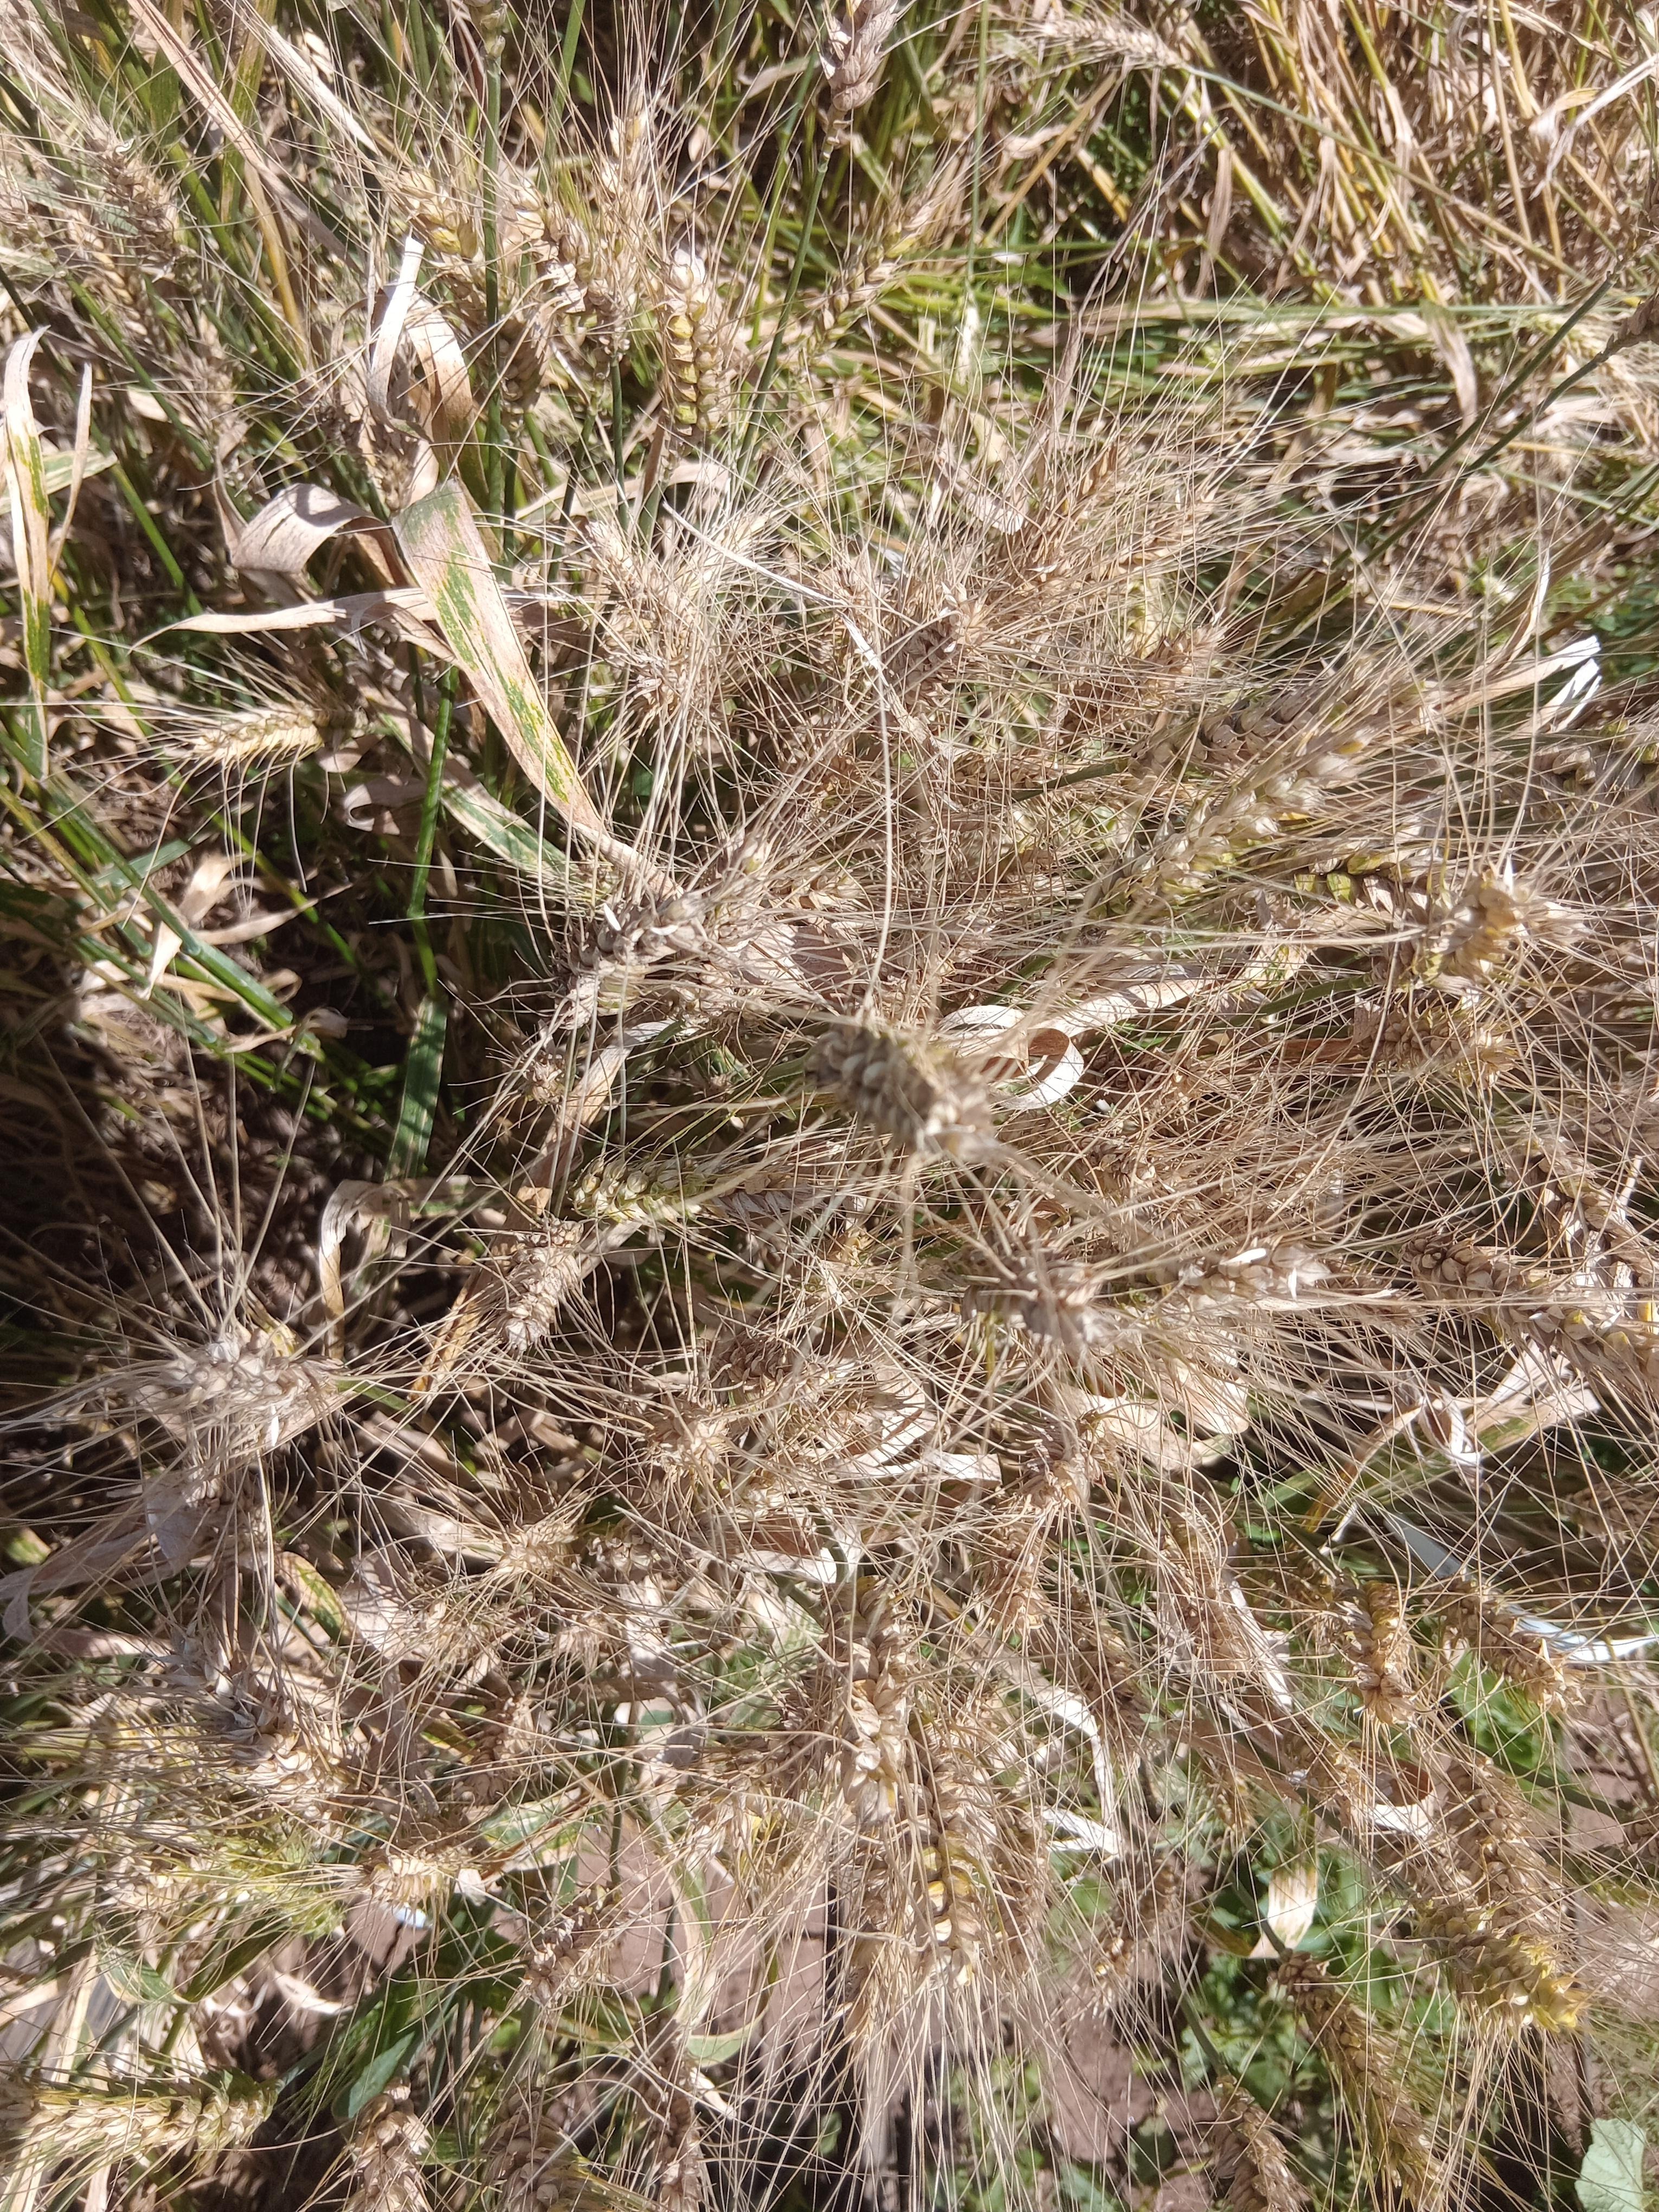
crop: wheat
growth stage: maturity
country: Kenya
